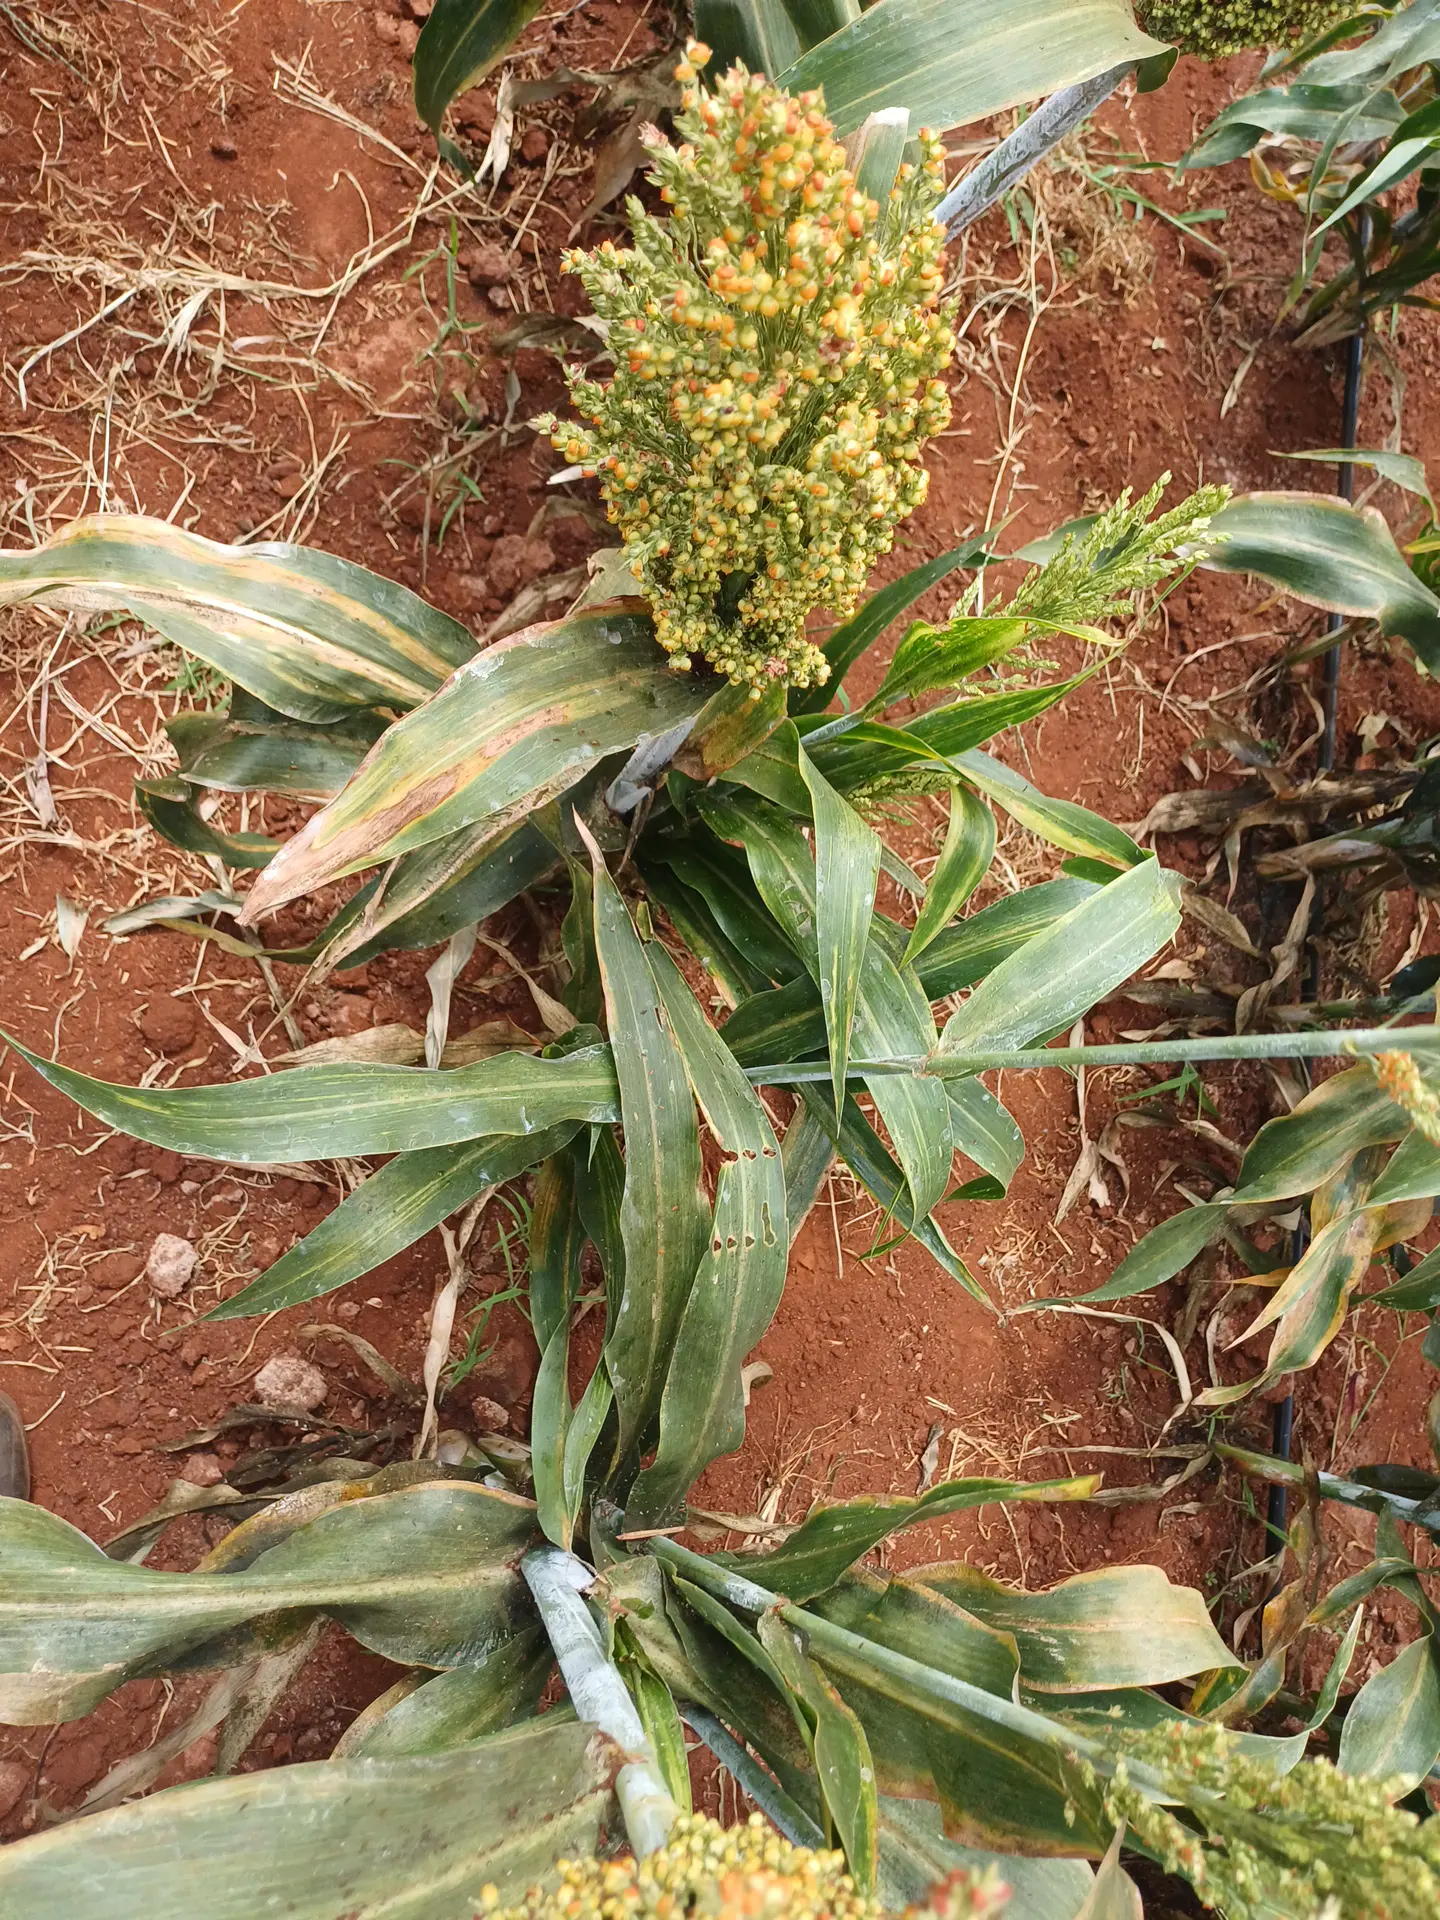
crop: sorghum
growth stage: filling grain
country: Kenya
